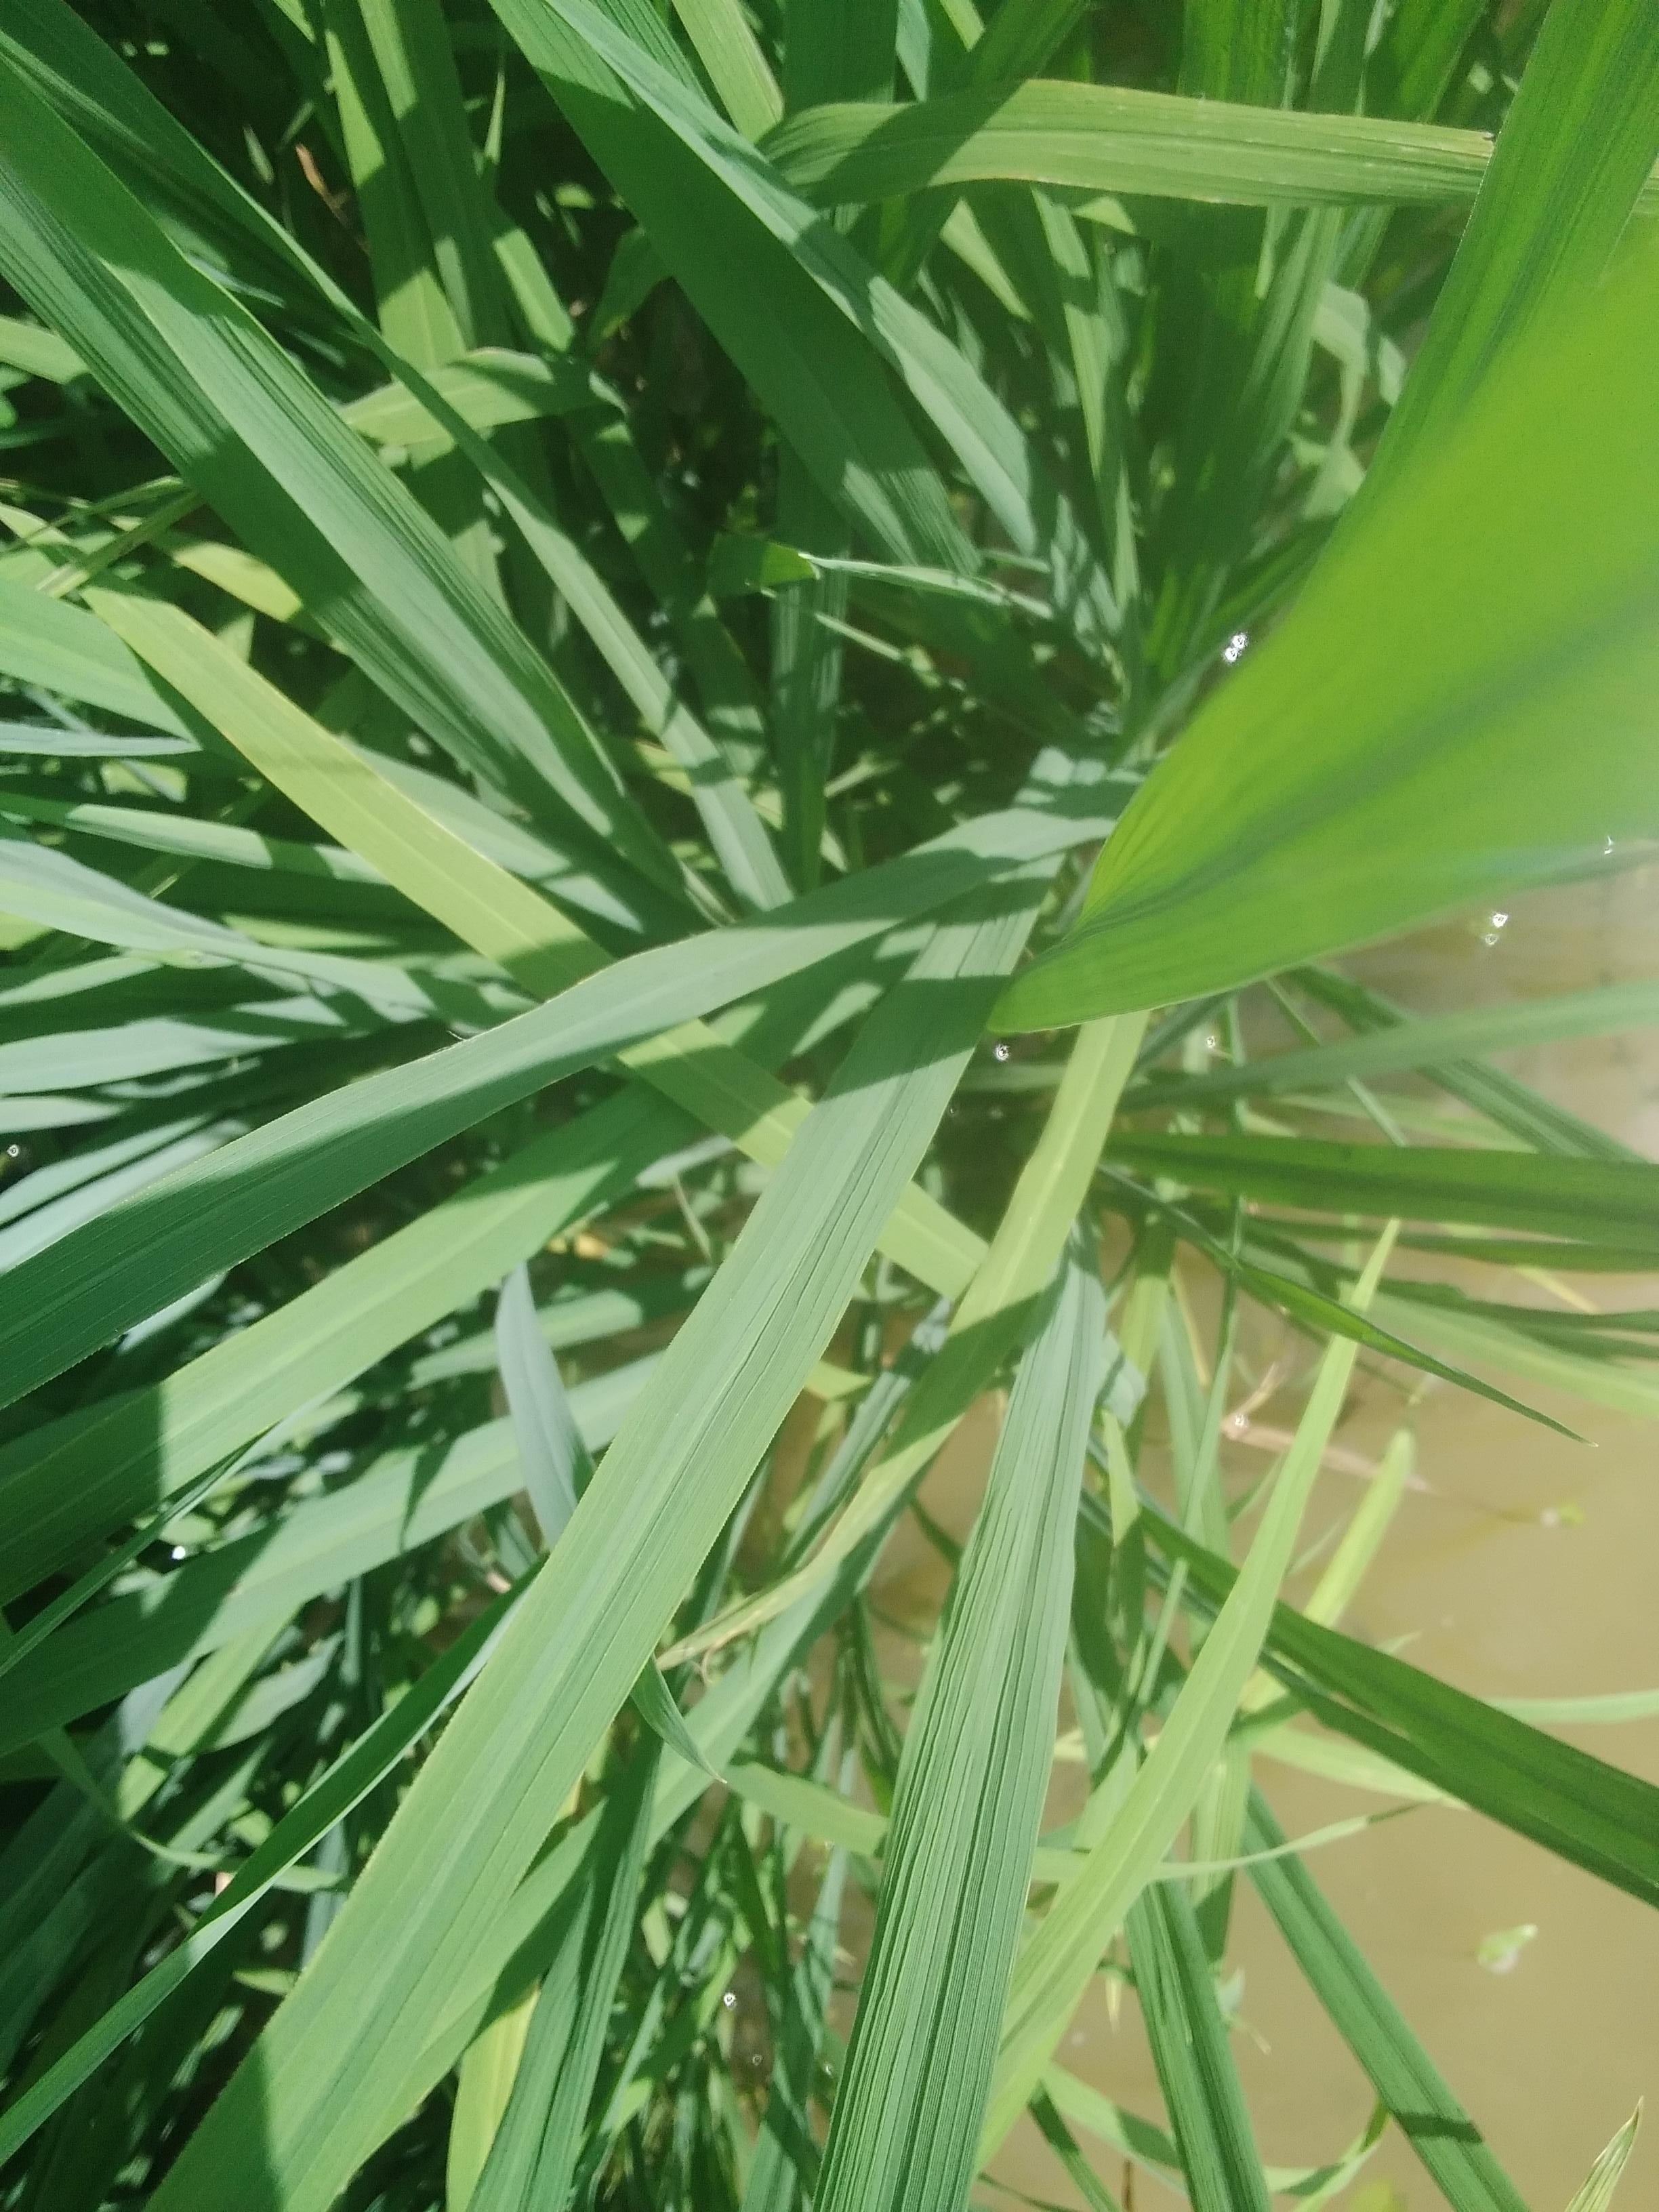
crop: rice
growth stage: elongation stem
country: Nigeria
